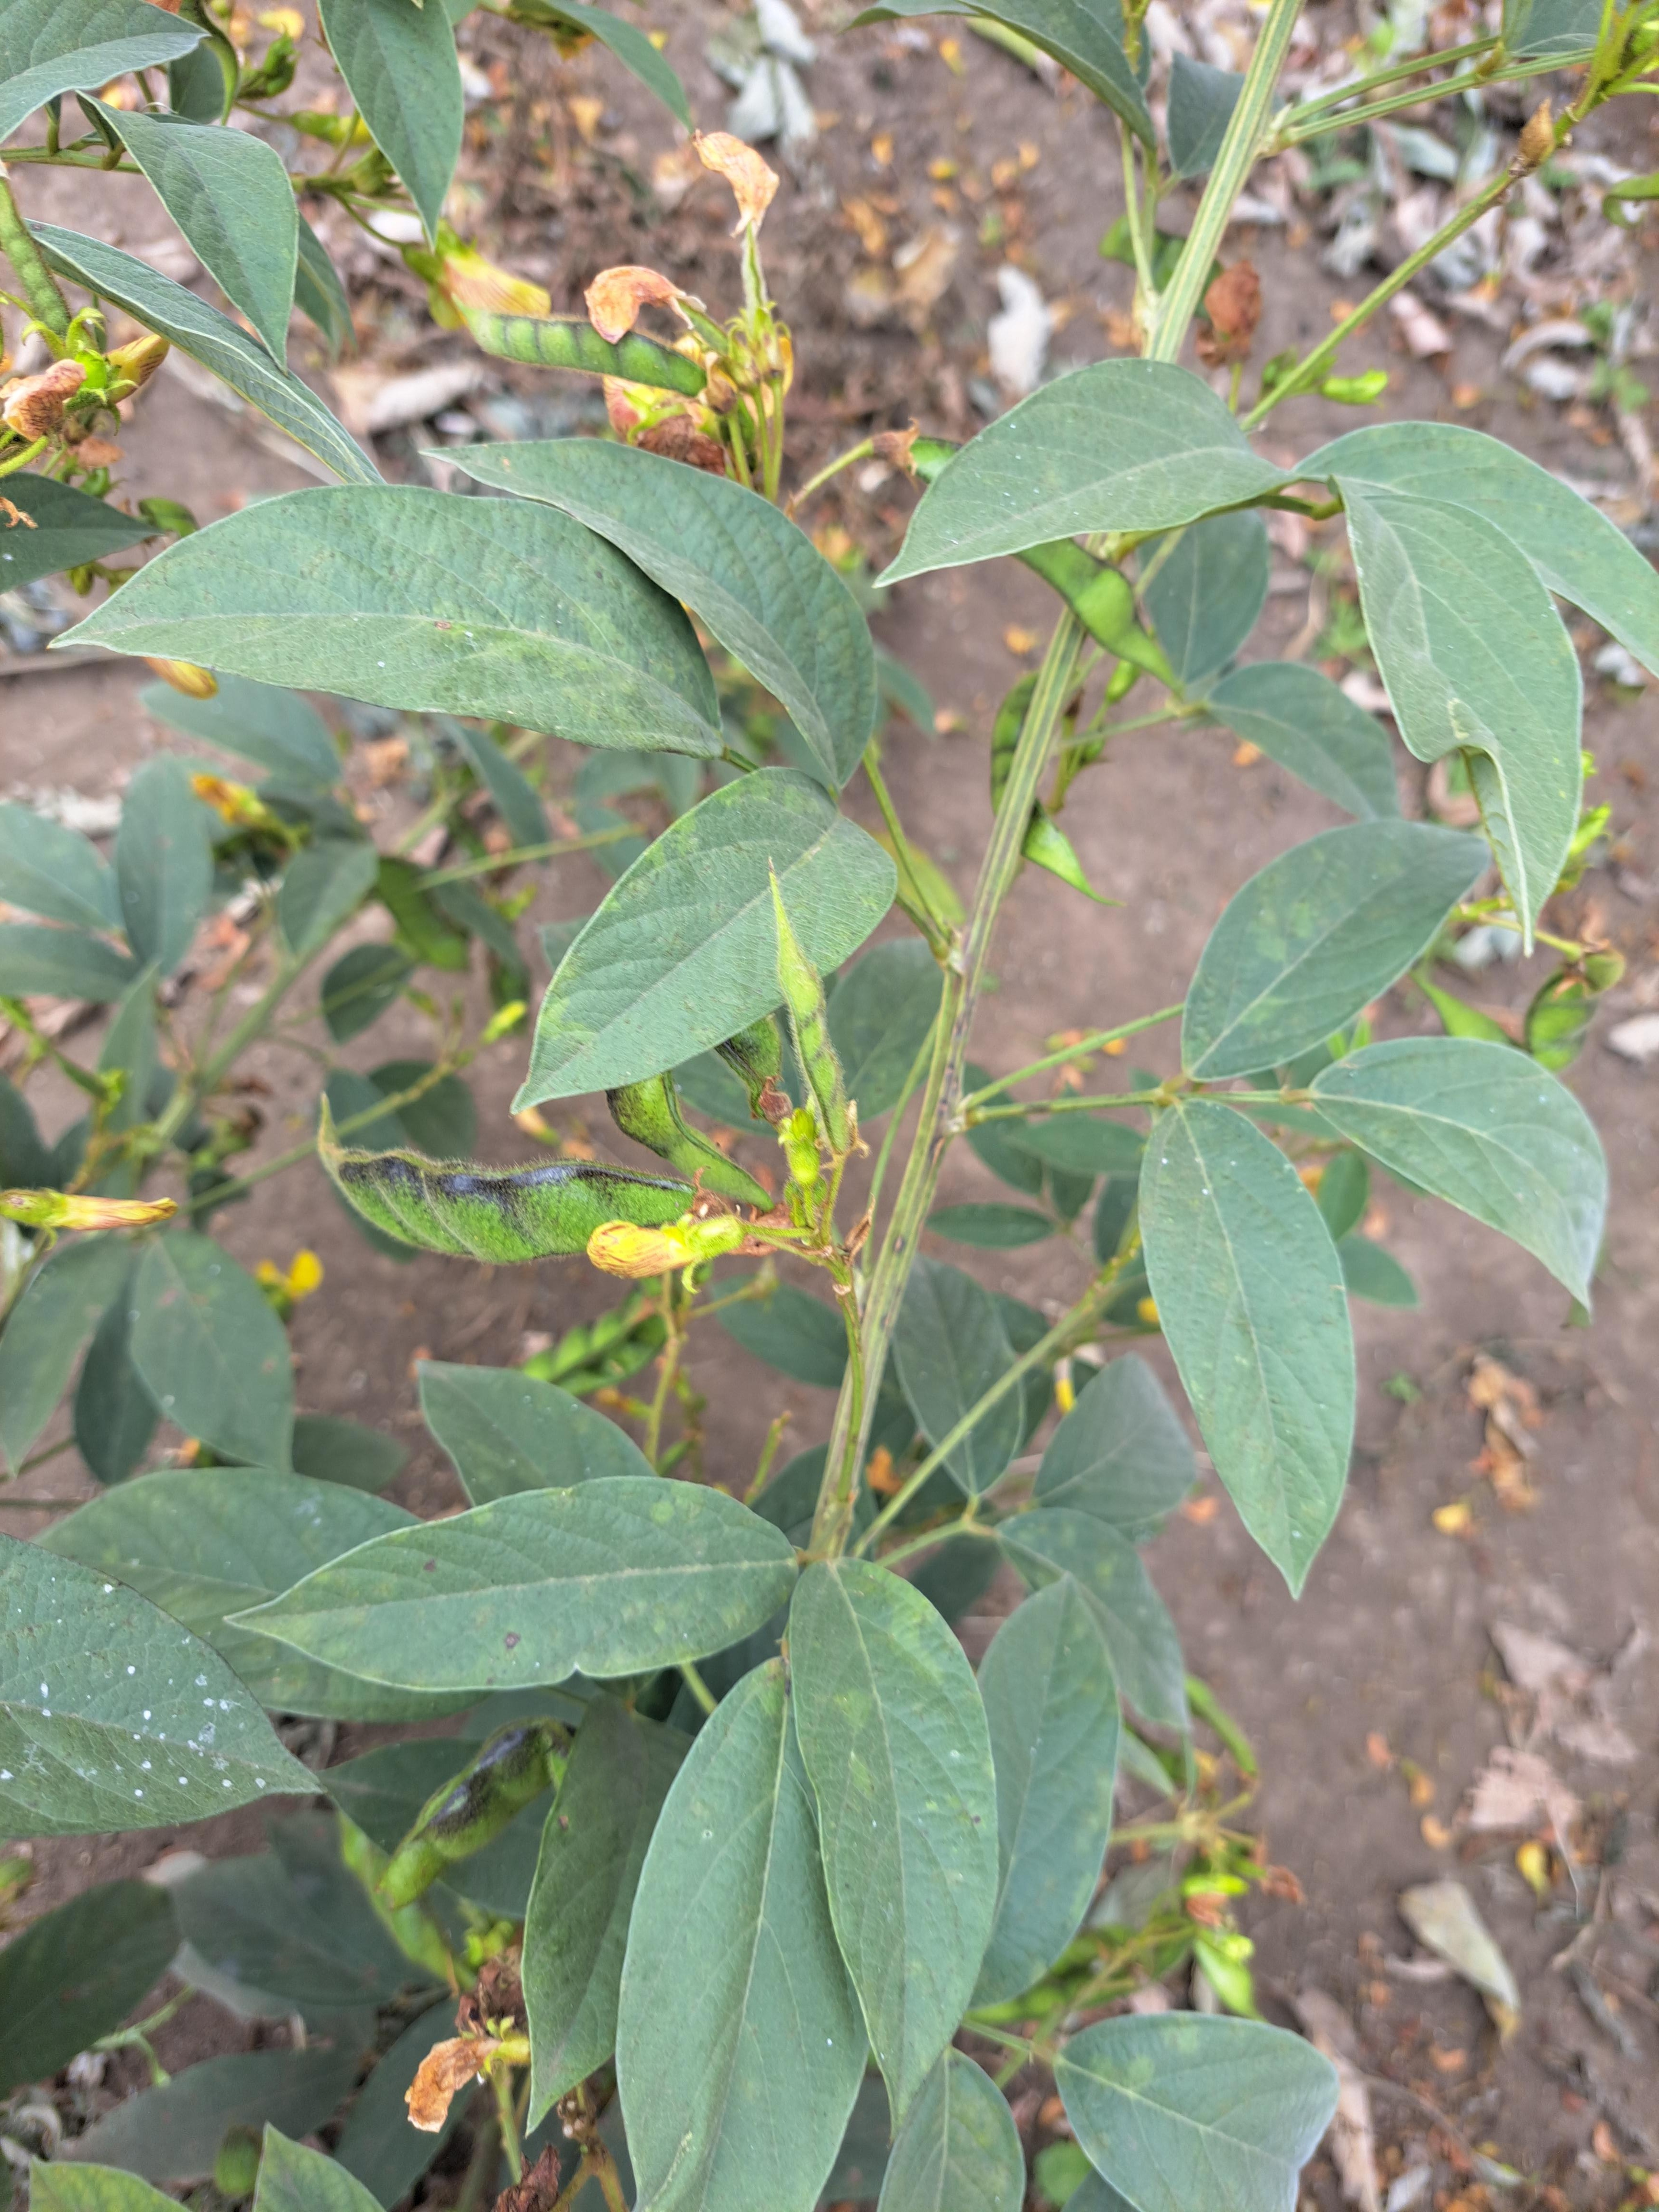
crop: pigeonpea
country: Tanzania
